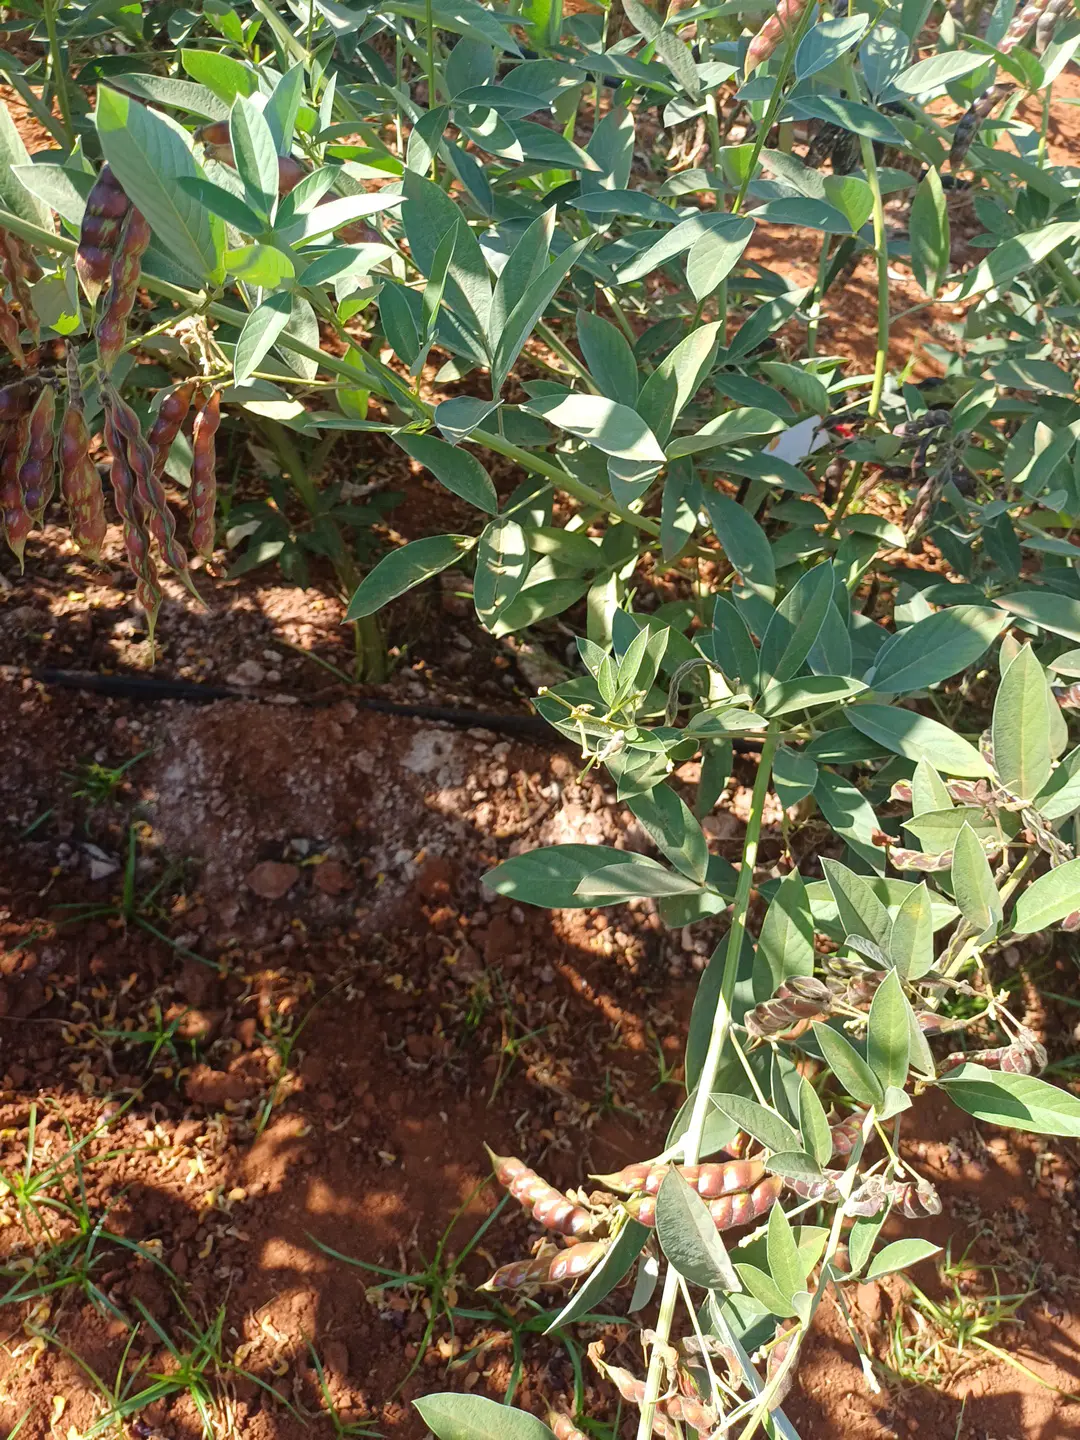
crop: pigeonpea
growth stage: development pod
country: Kenya
